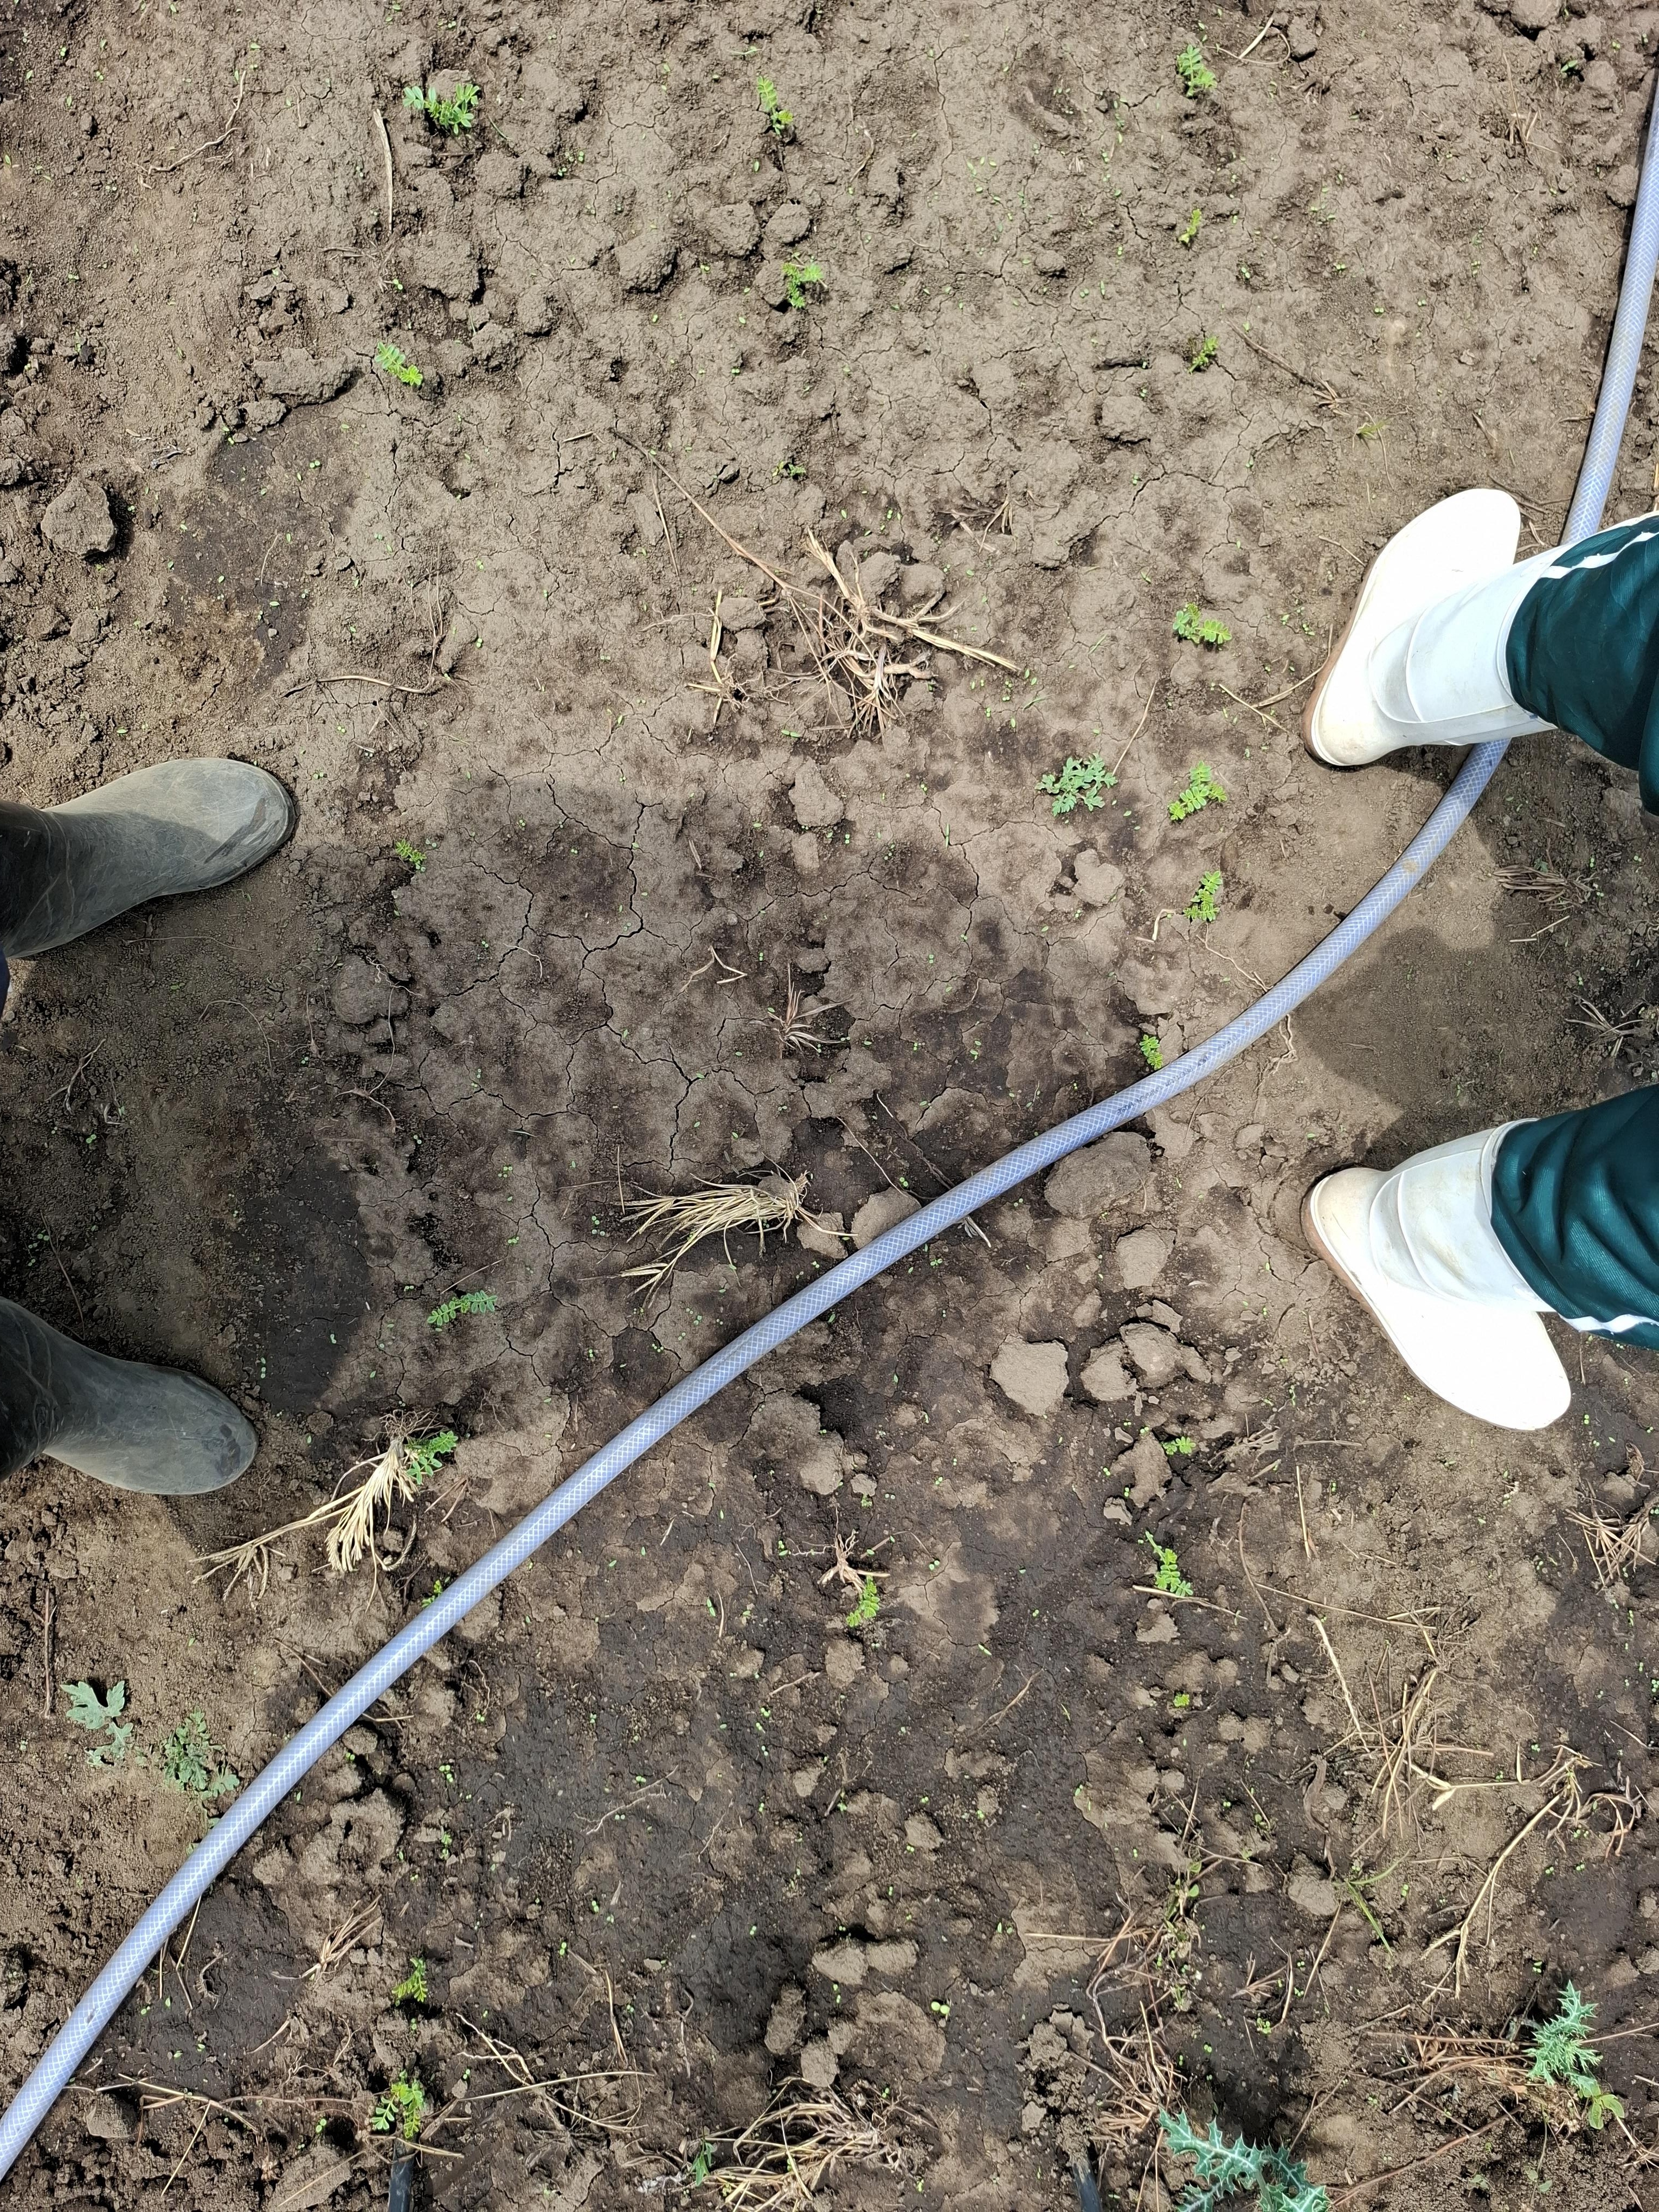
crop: chickpea
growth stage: emergence
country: Tanzania
